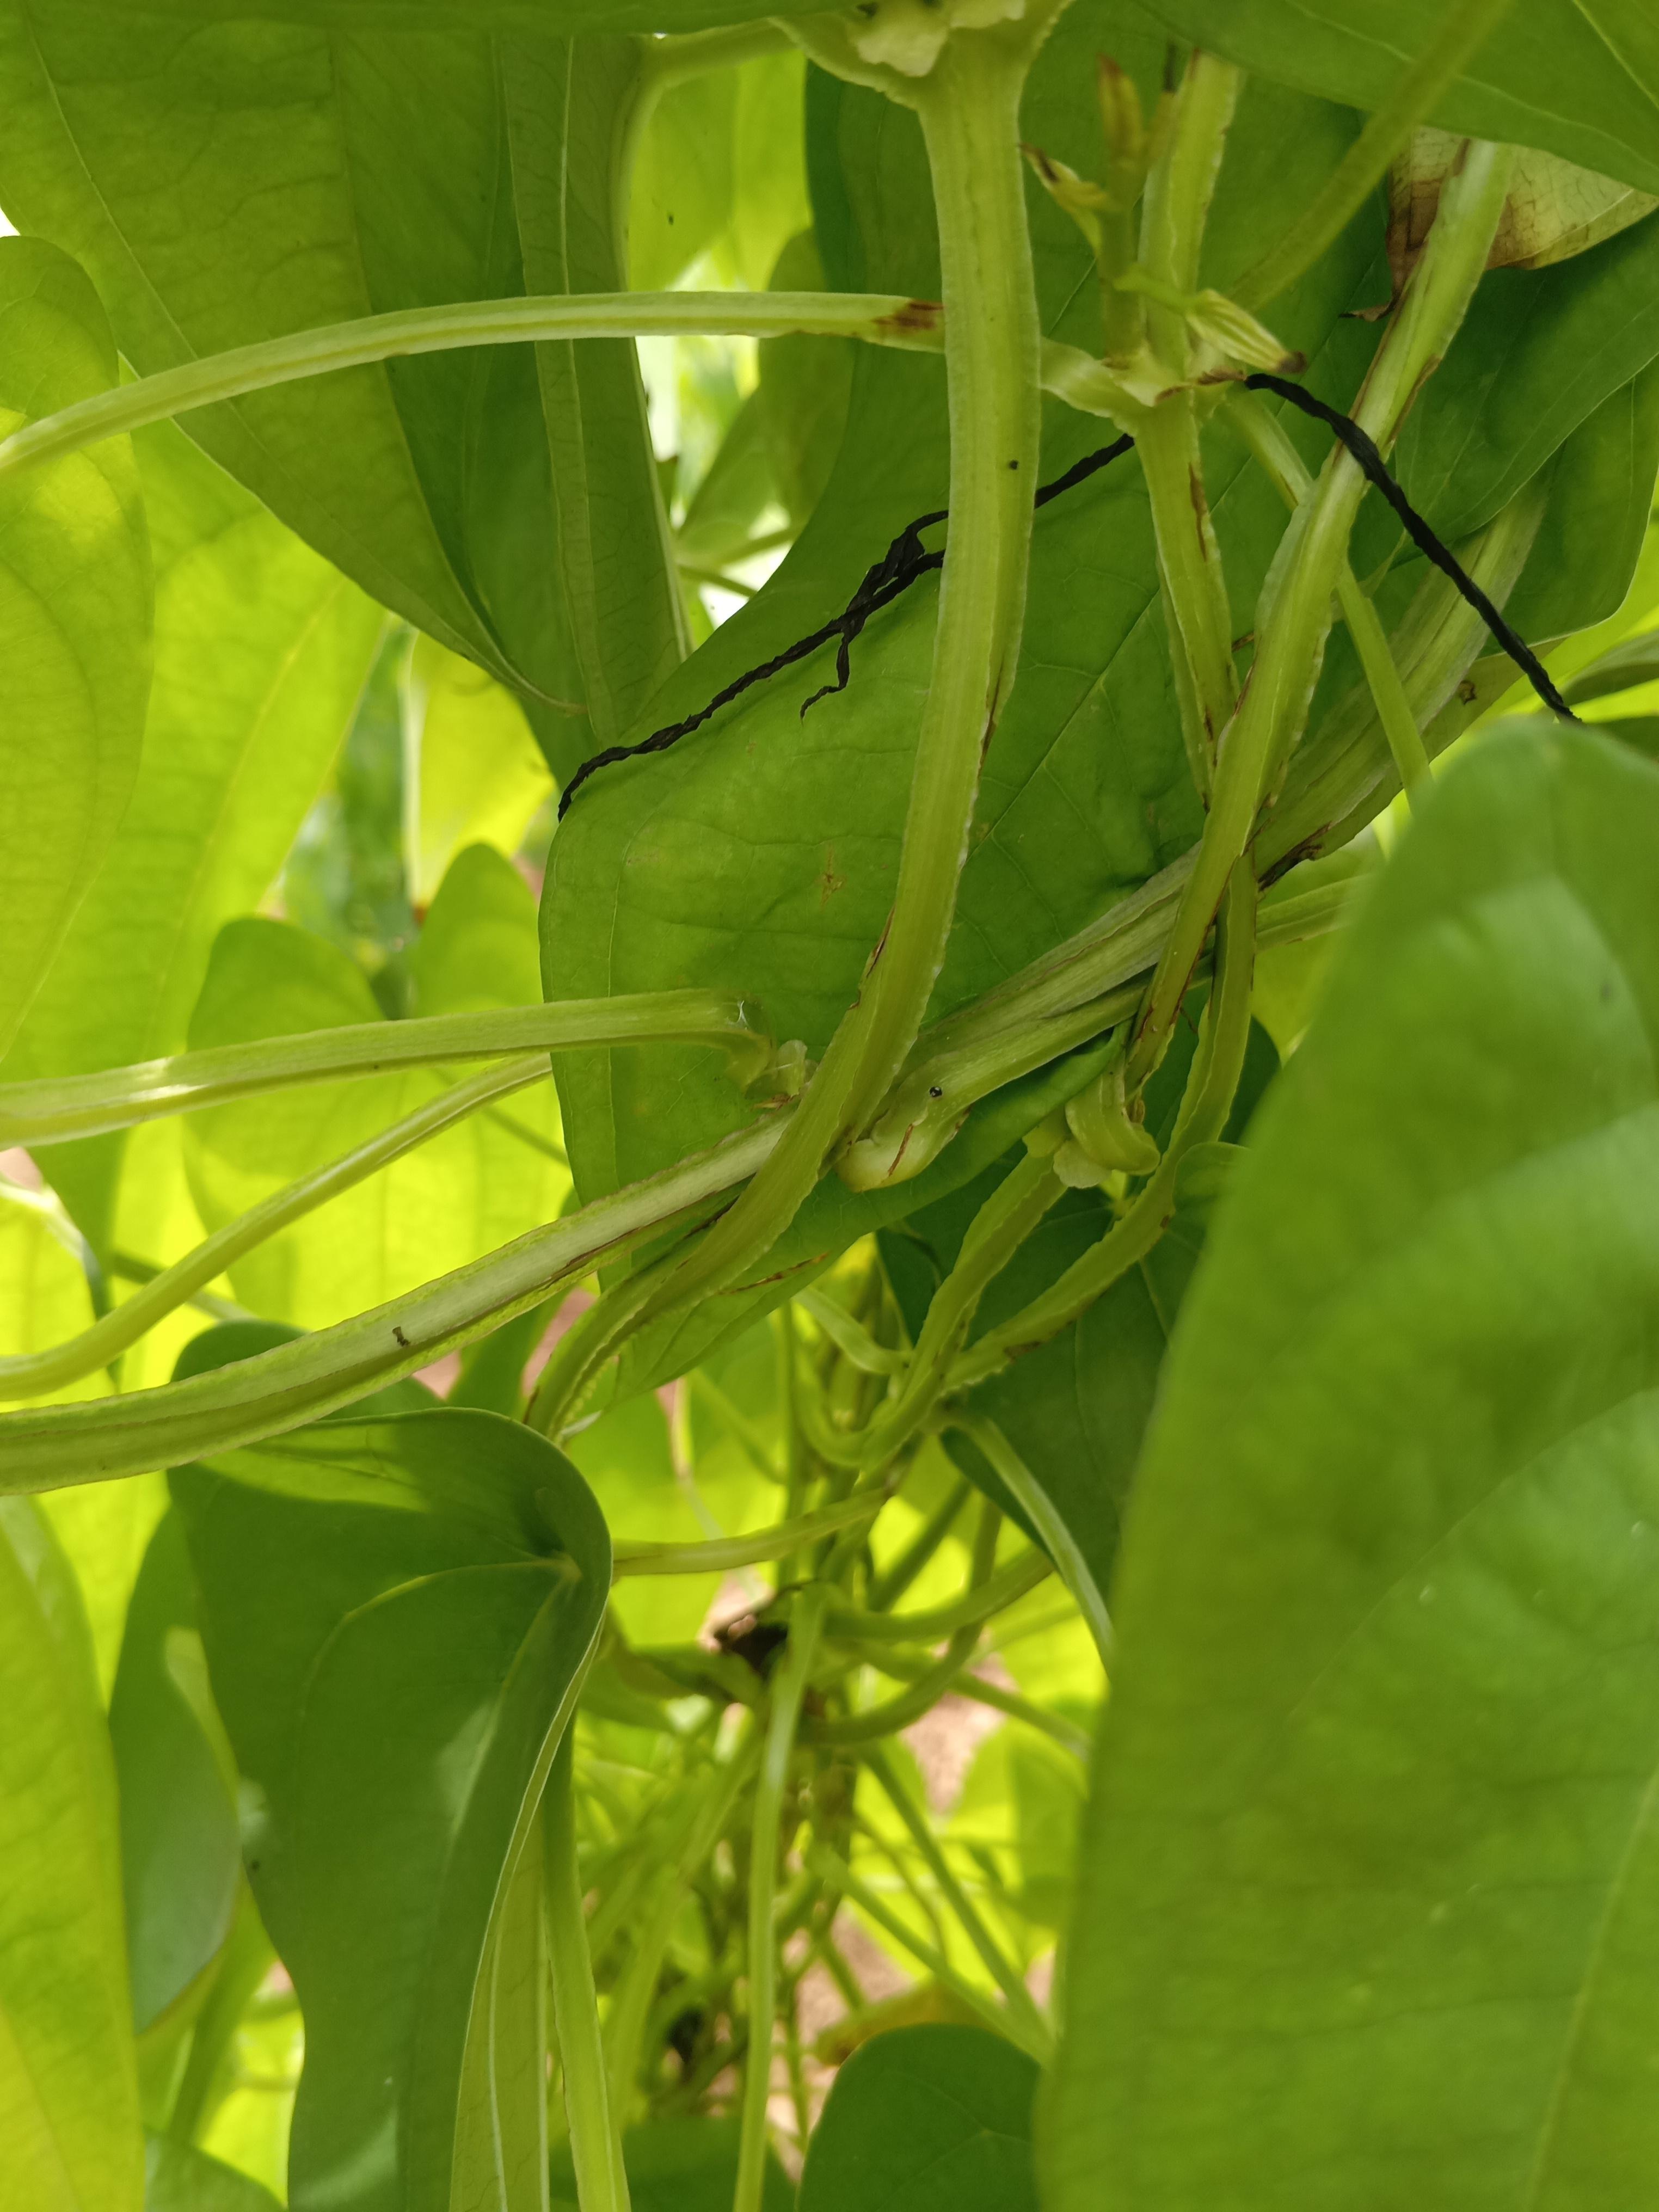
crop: yam
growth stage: vegetative
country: Nigeria
